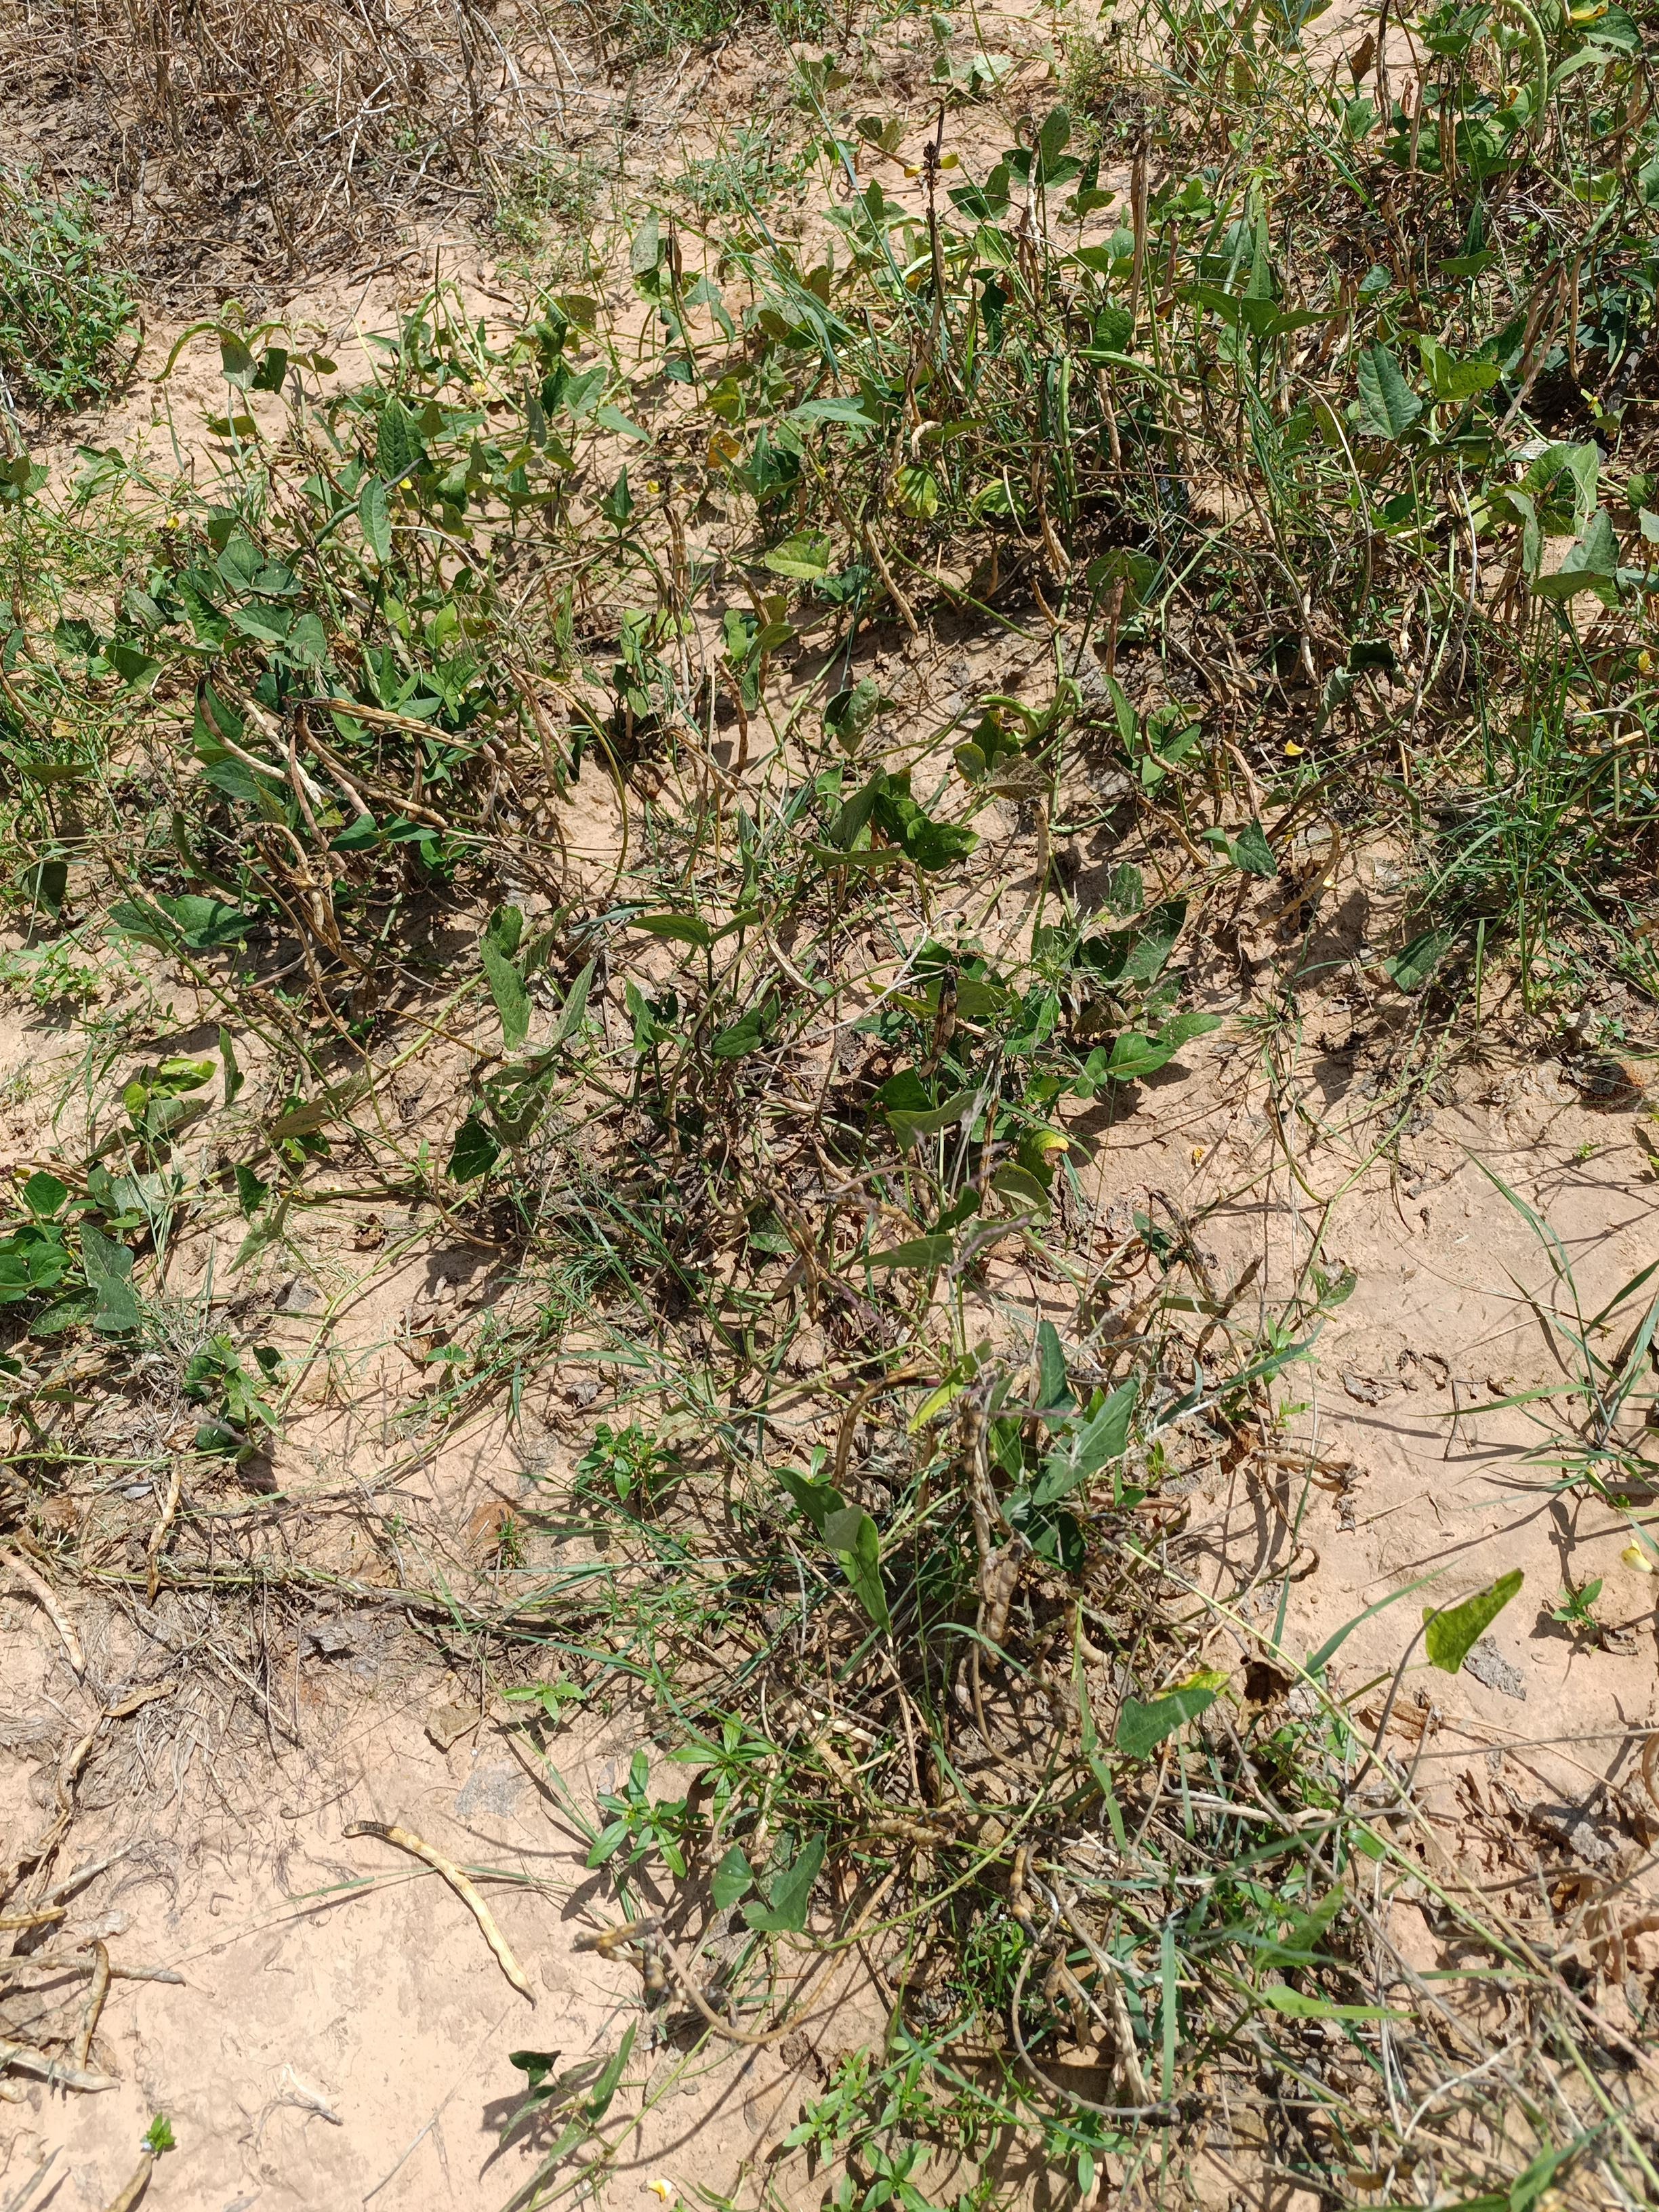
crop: cowpea
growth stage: maturity
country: Nigeria
